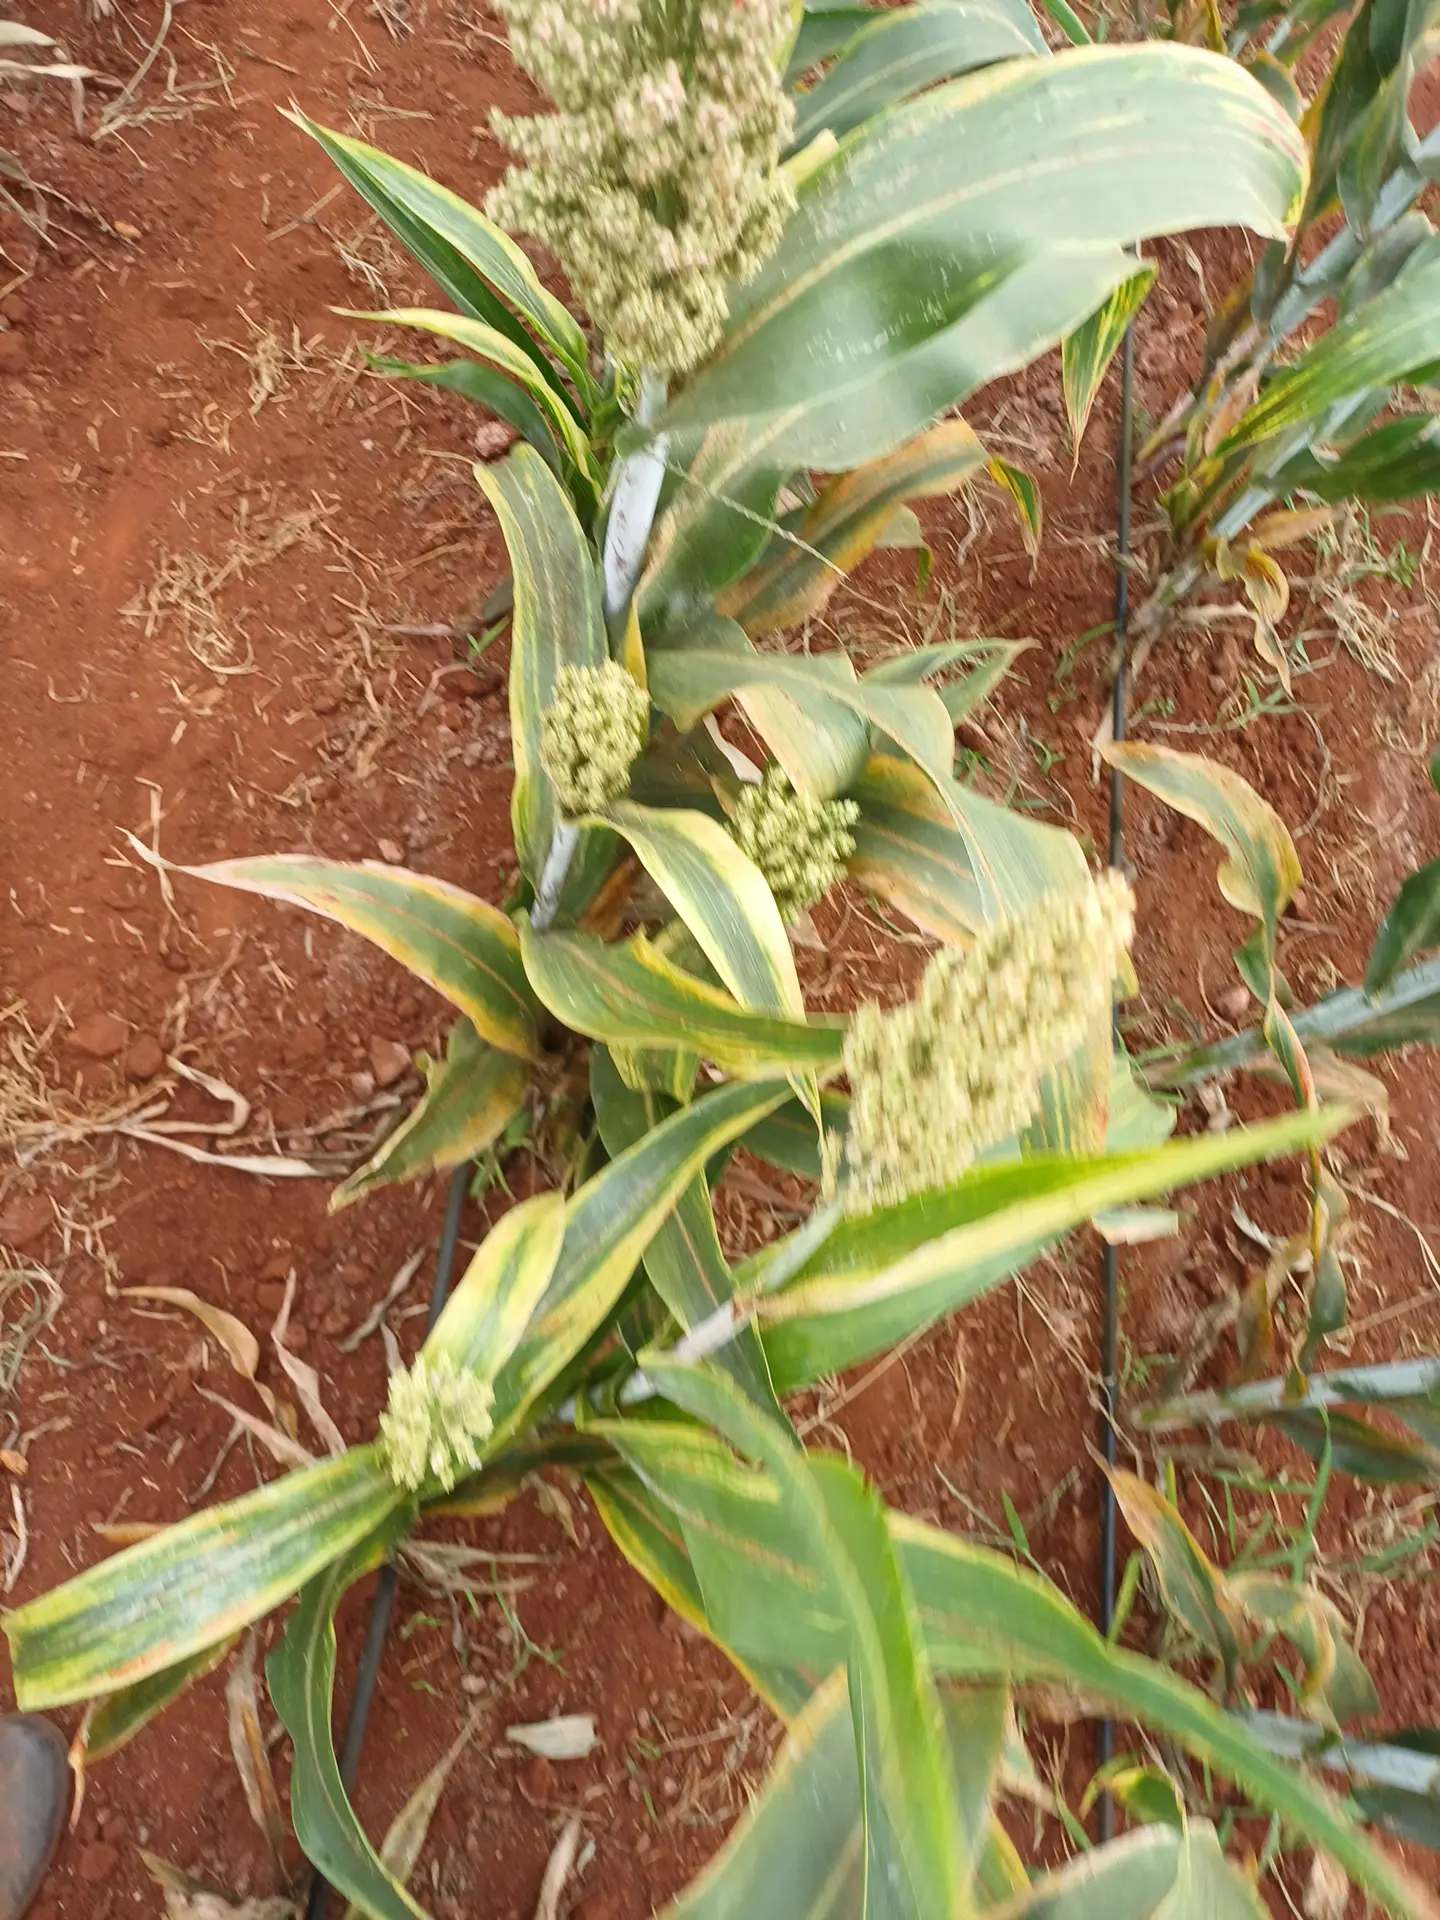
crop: sorghum
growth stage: filling grain
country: Kenya
